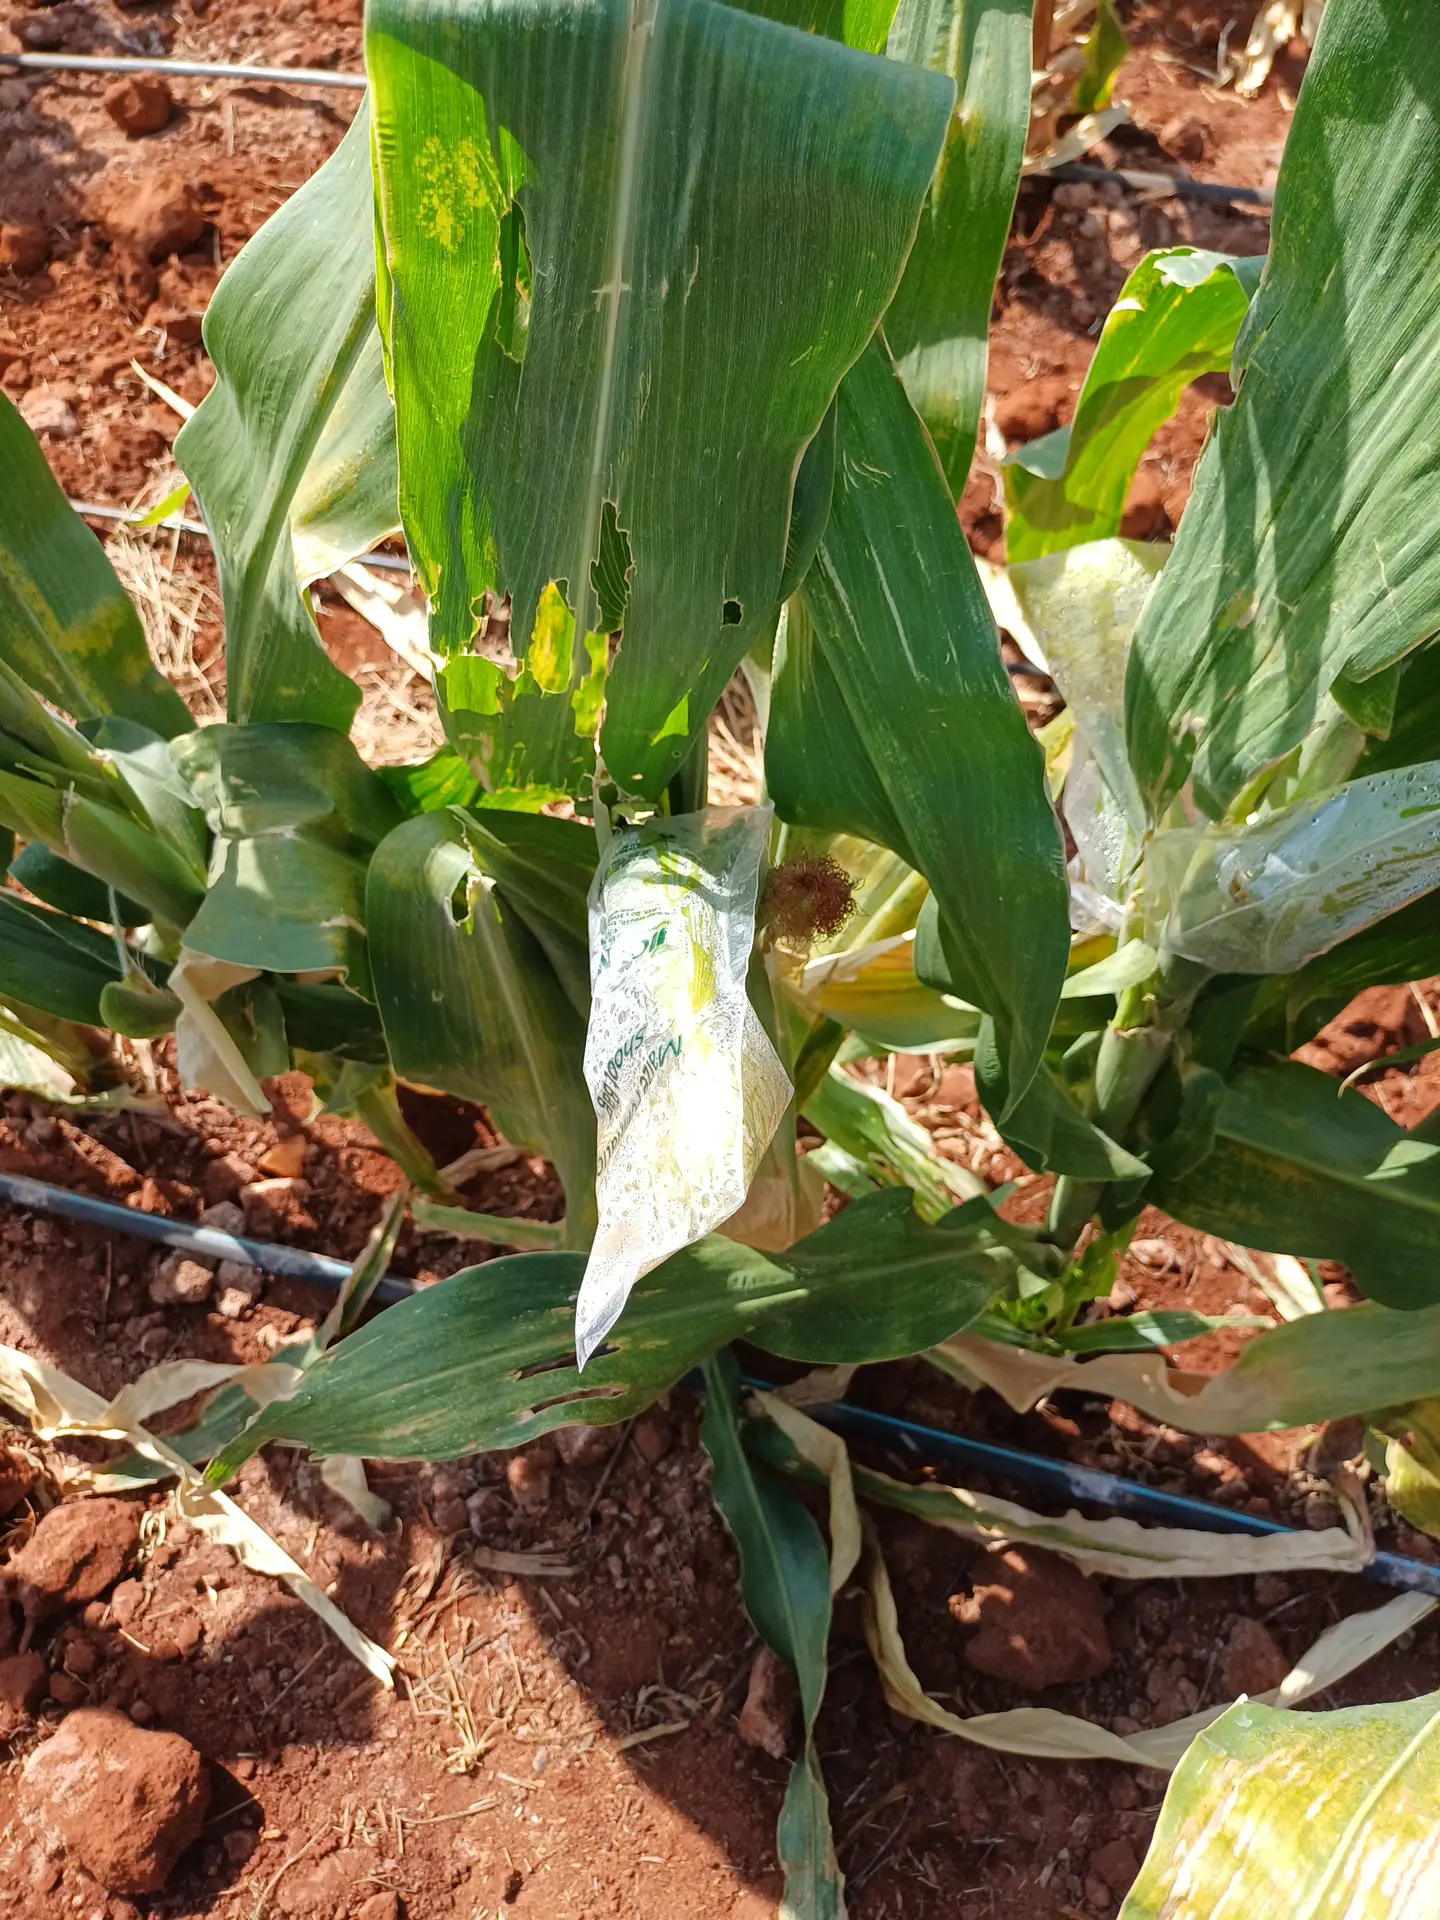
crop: maize
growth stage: flowering
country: Kenya
